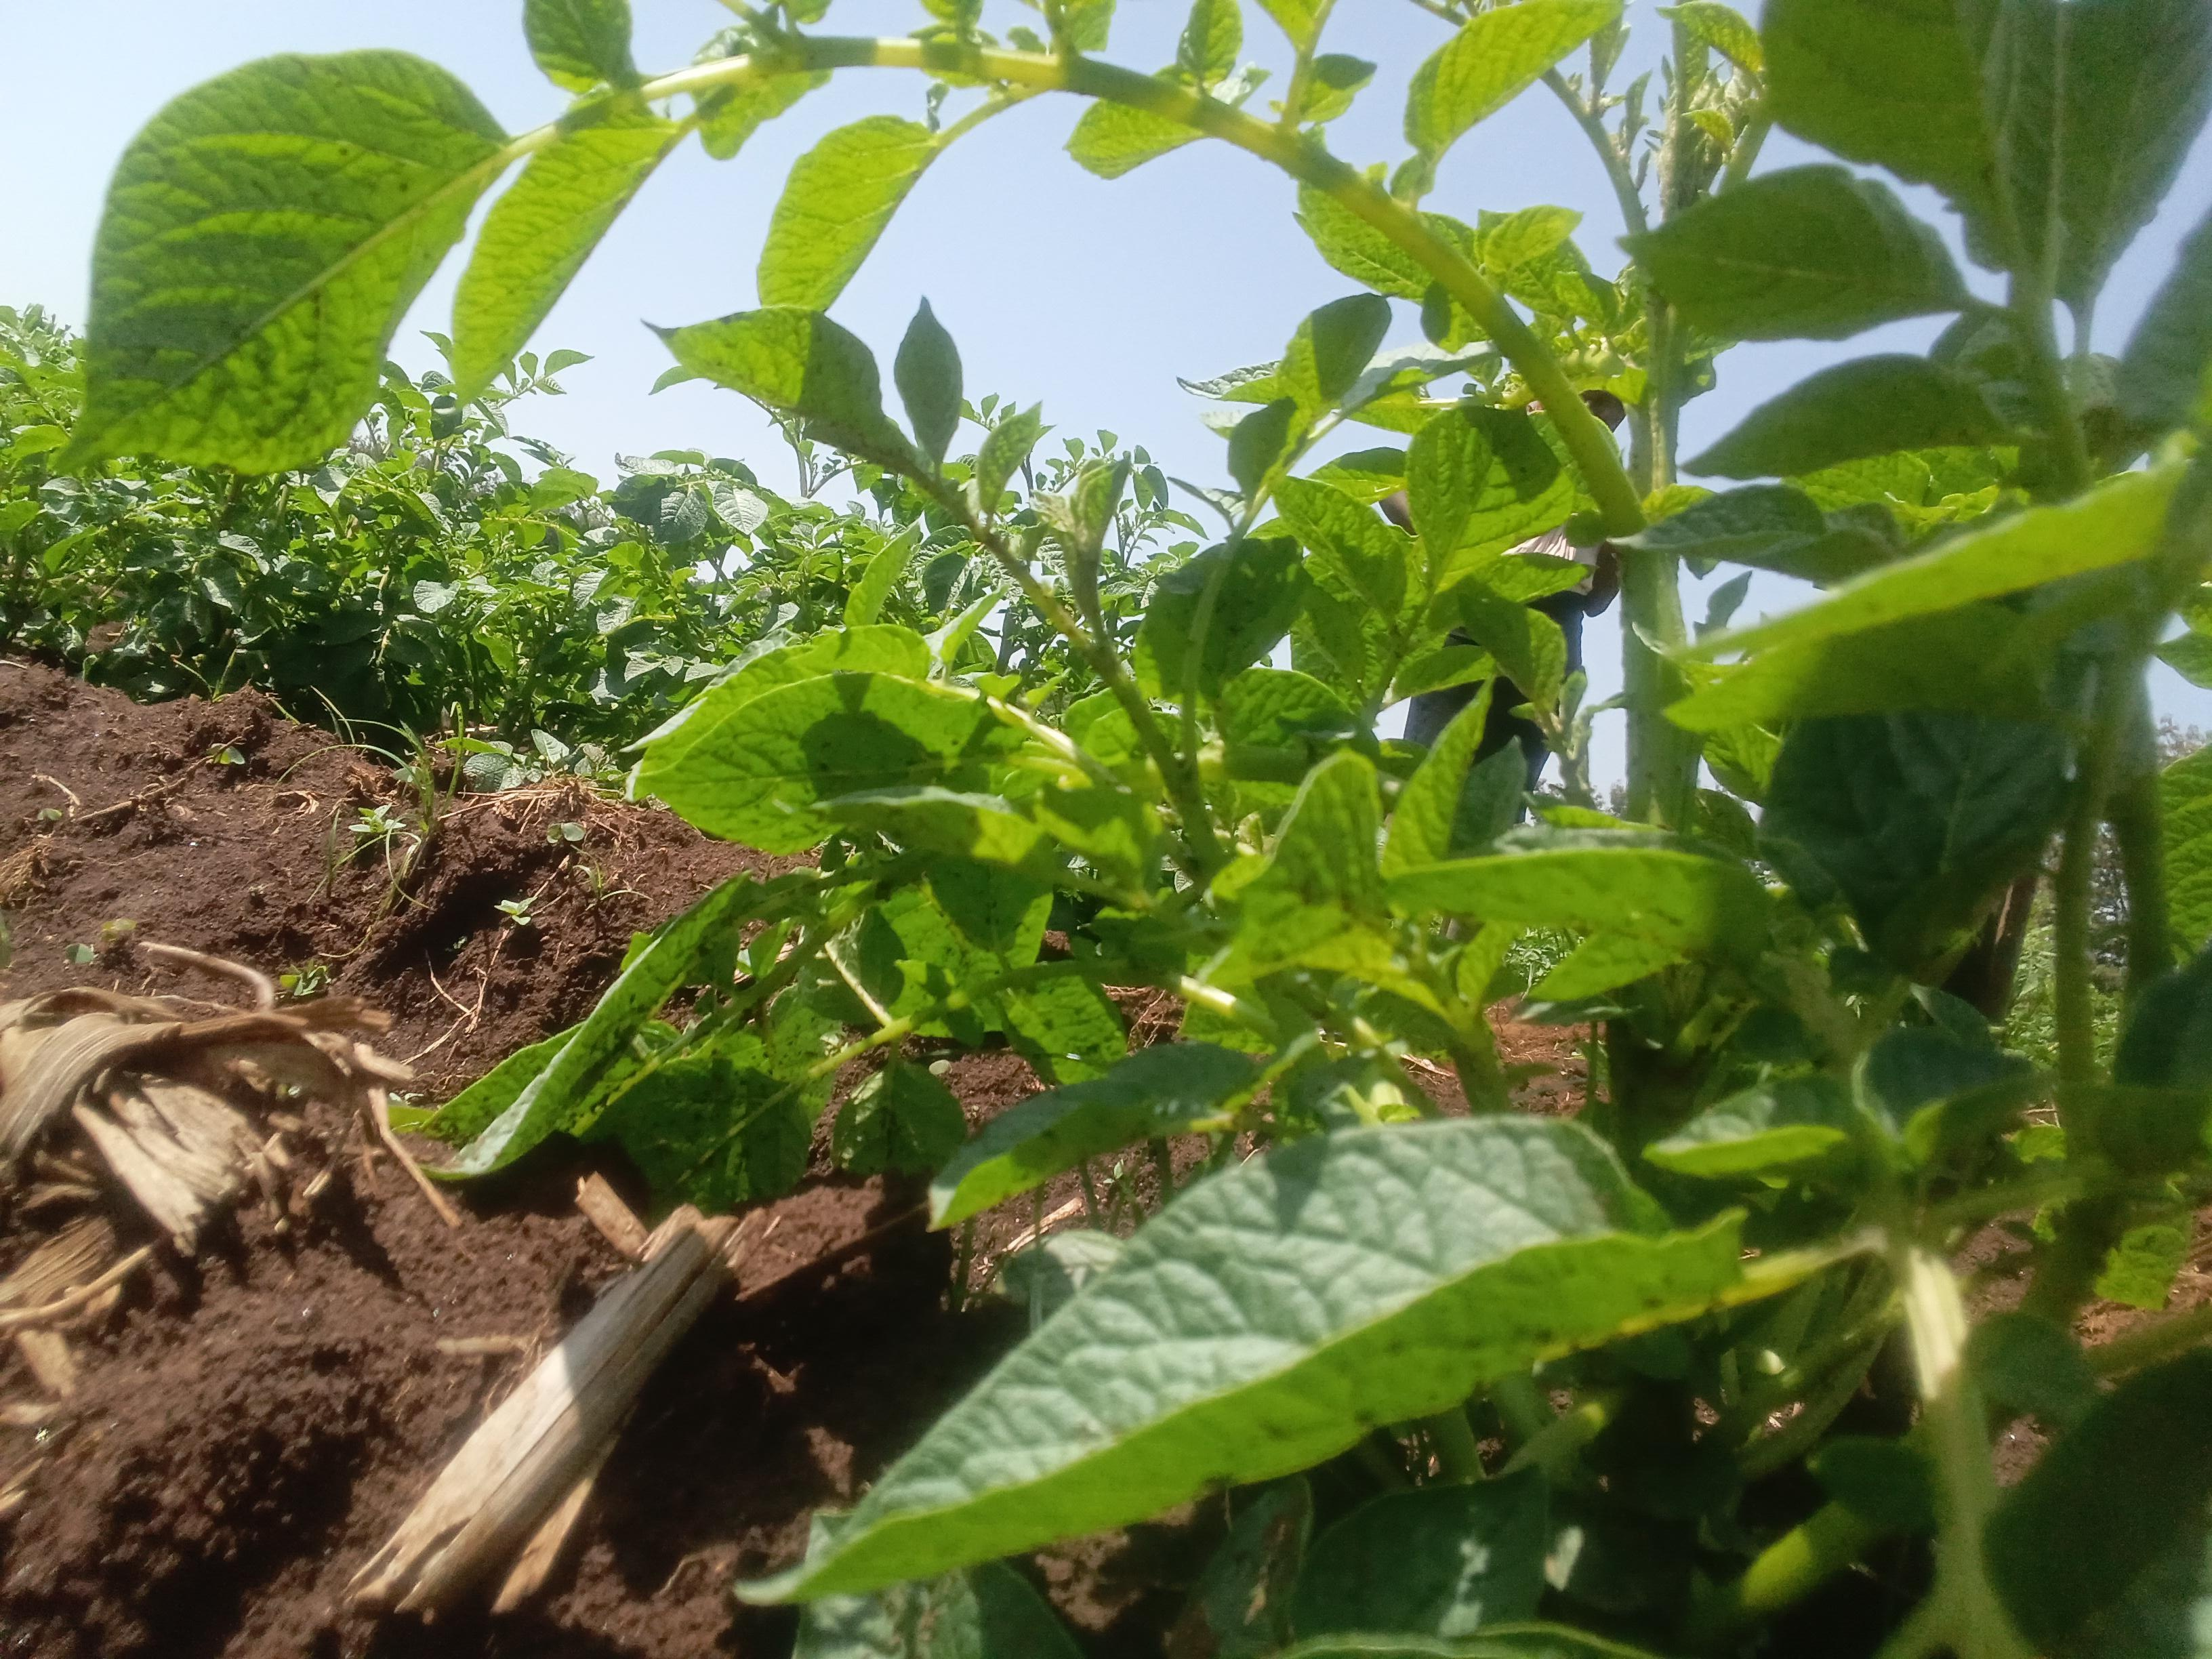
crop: potato
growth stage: vegetative
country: Kenya
